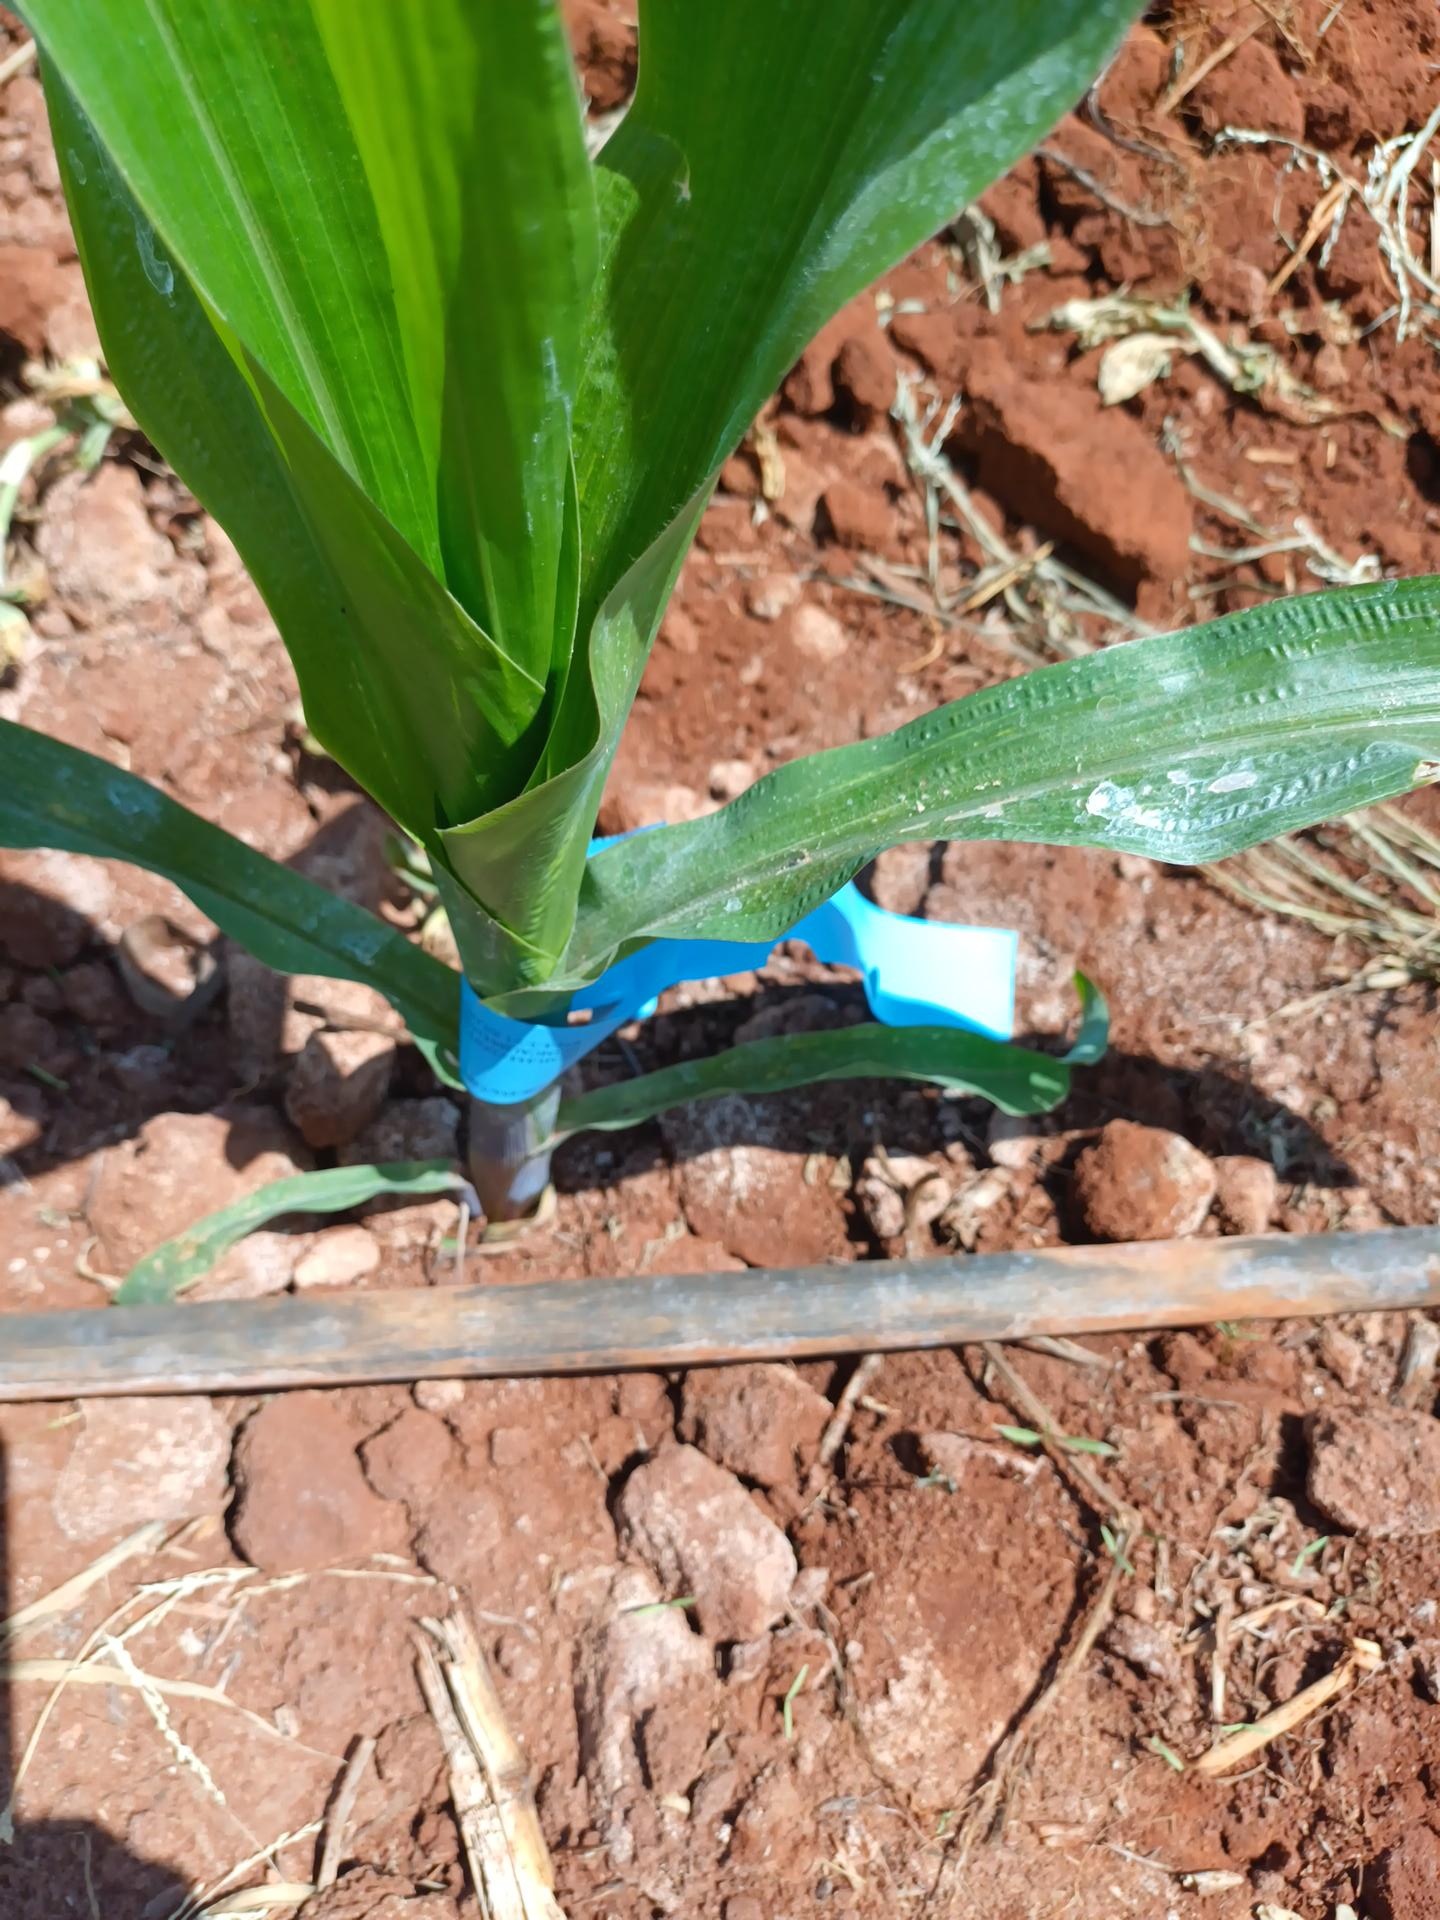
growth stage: vegetative
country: Kenya
